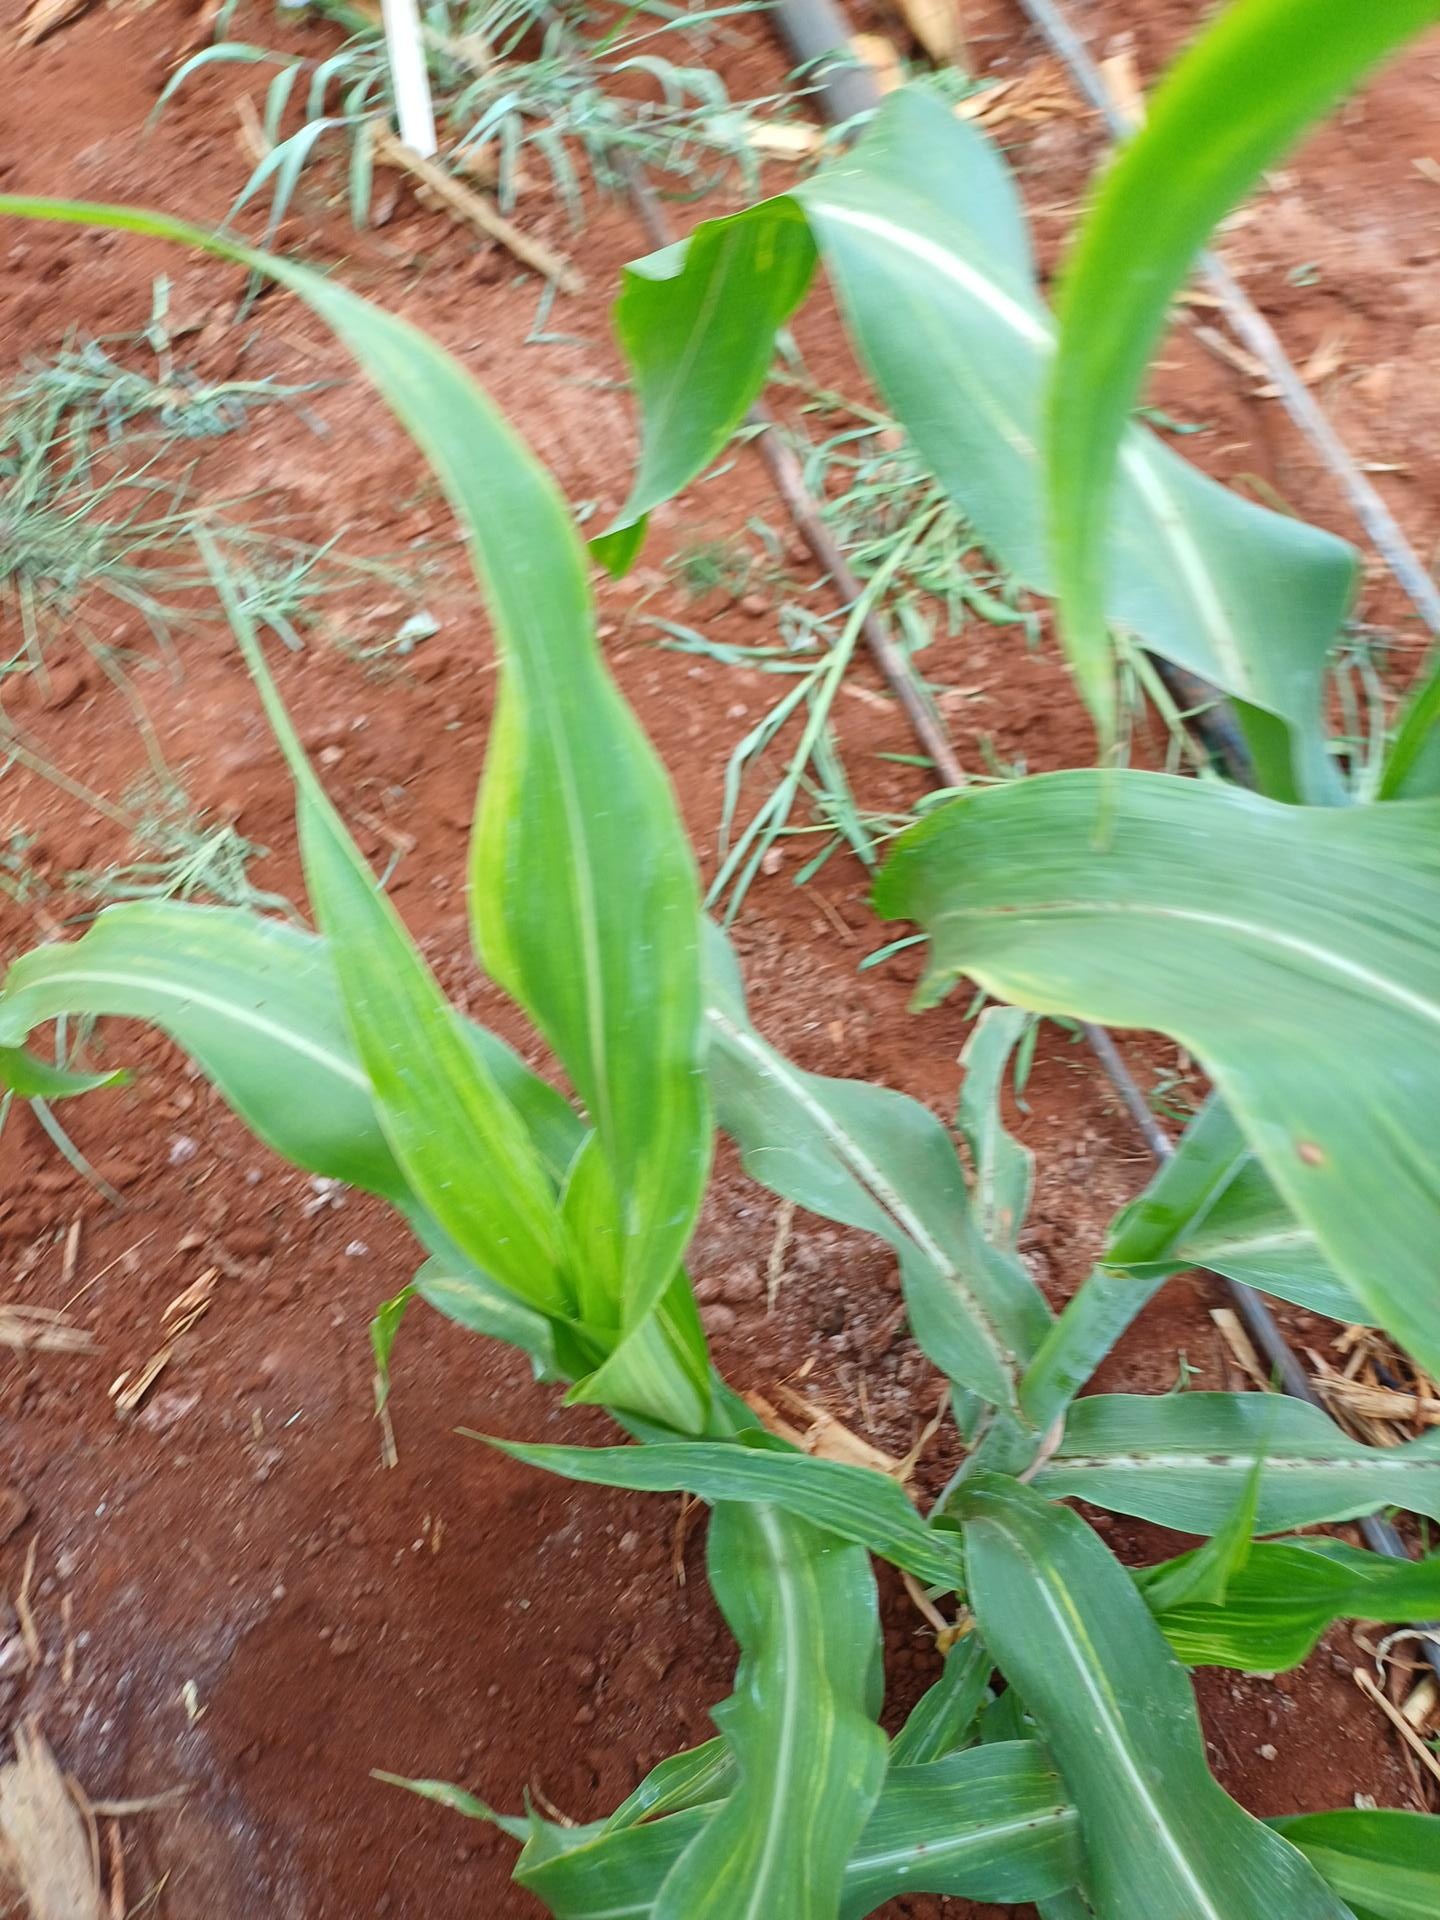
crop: sorghum
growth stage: vegetative
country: Kenya
